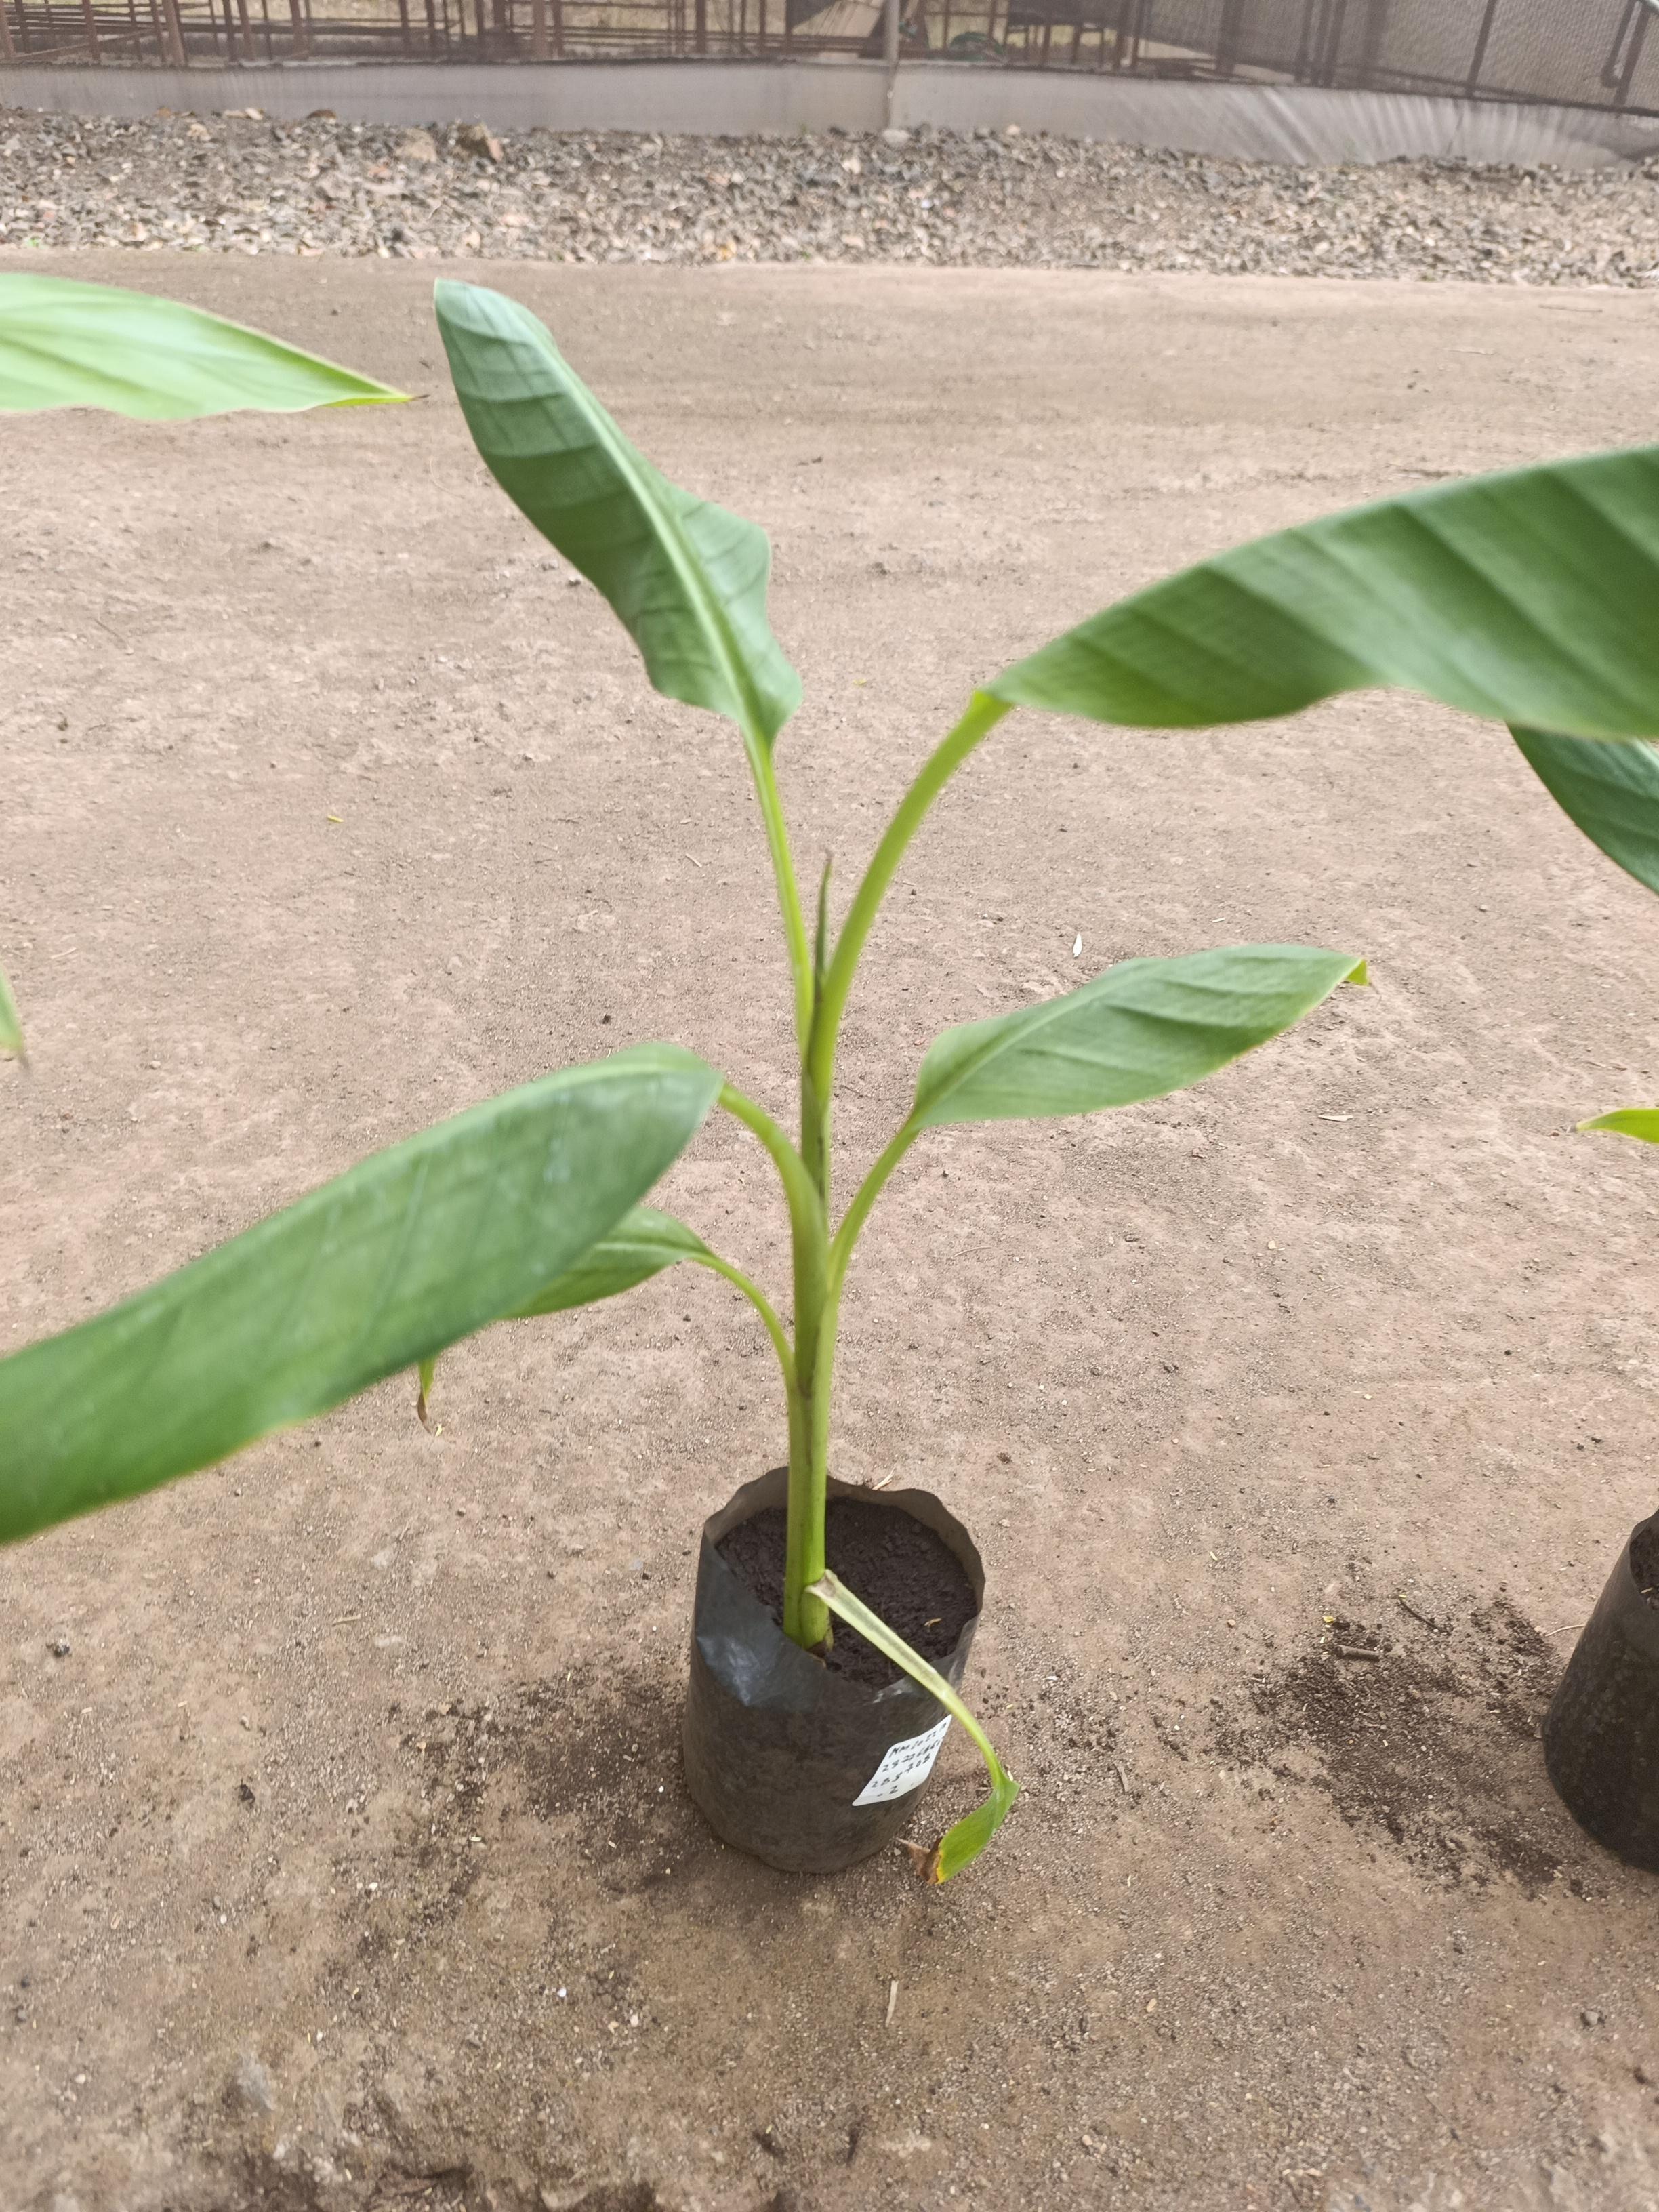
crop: banana
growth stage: vegetative
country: Tanzania
